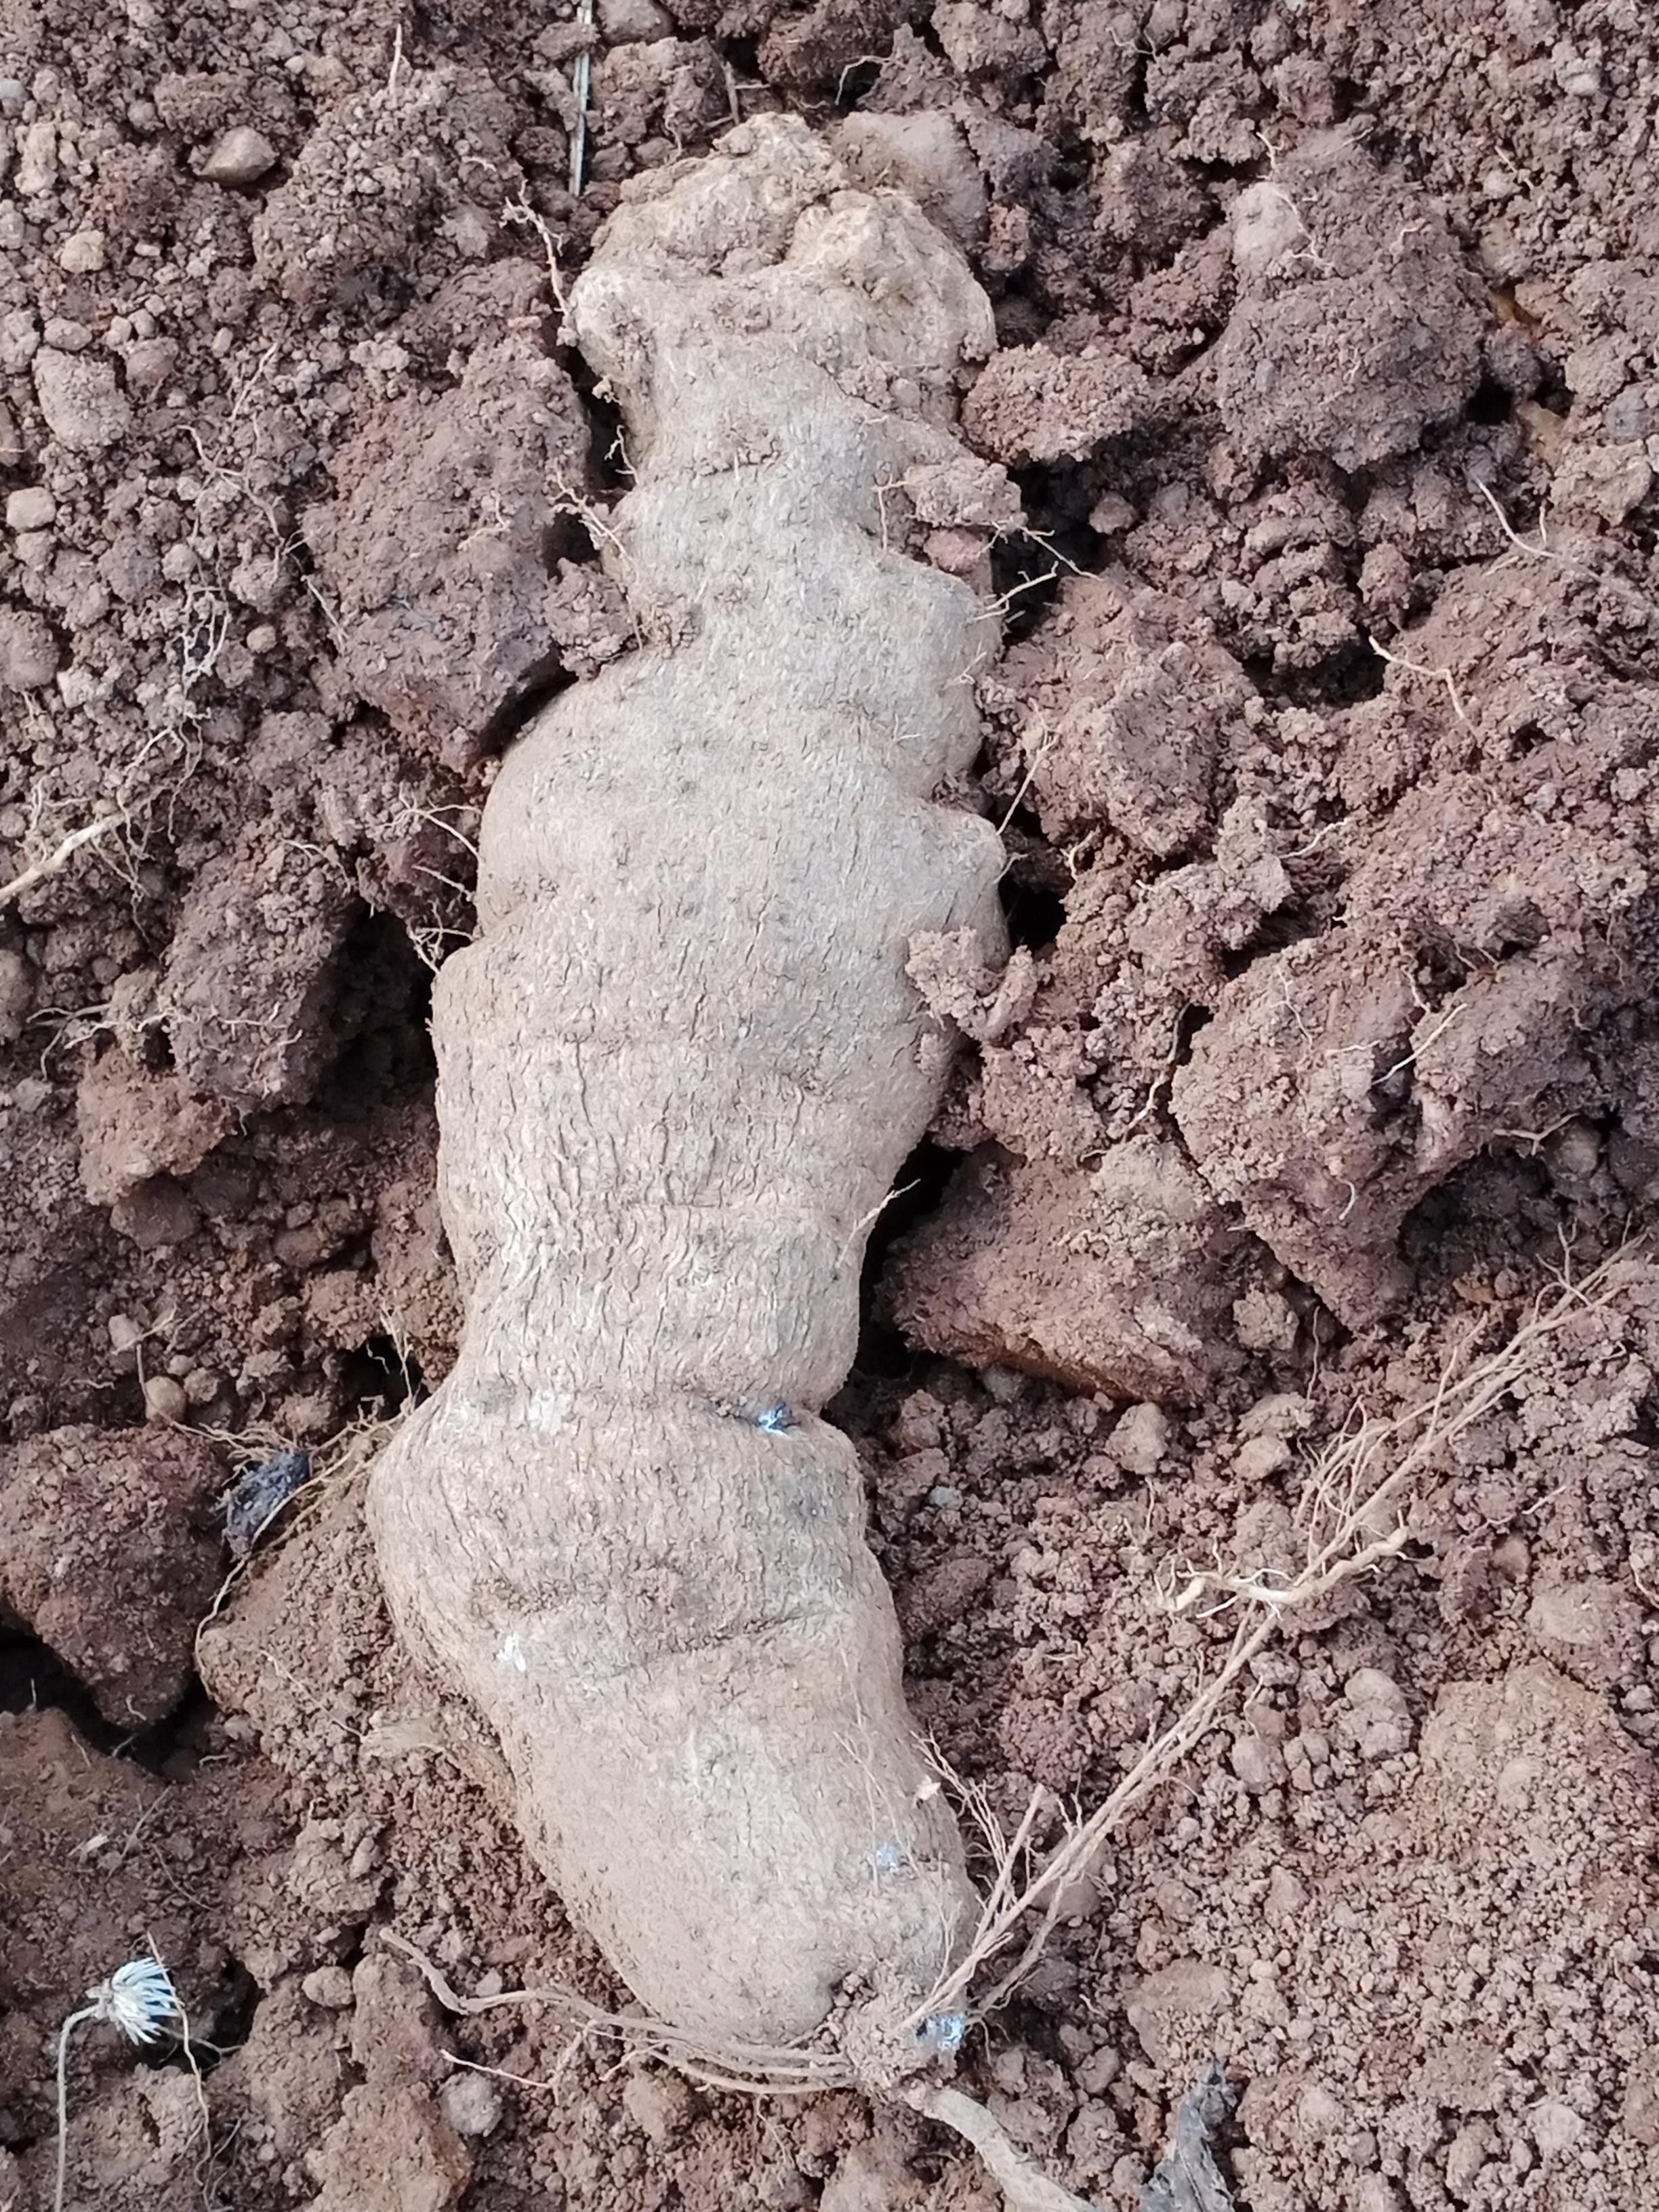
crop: yam
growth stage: harvest
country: Nigeria
